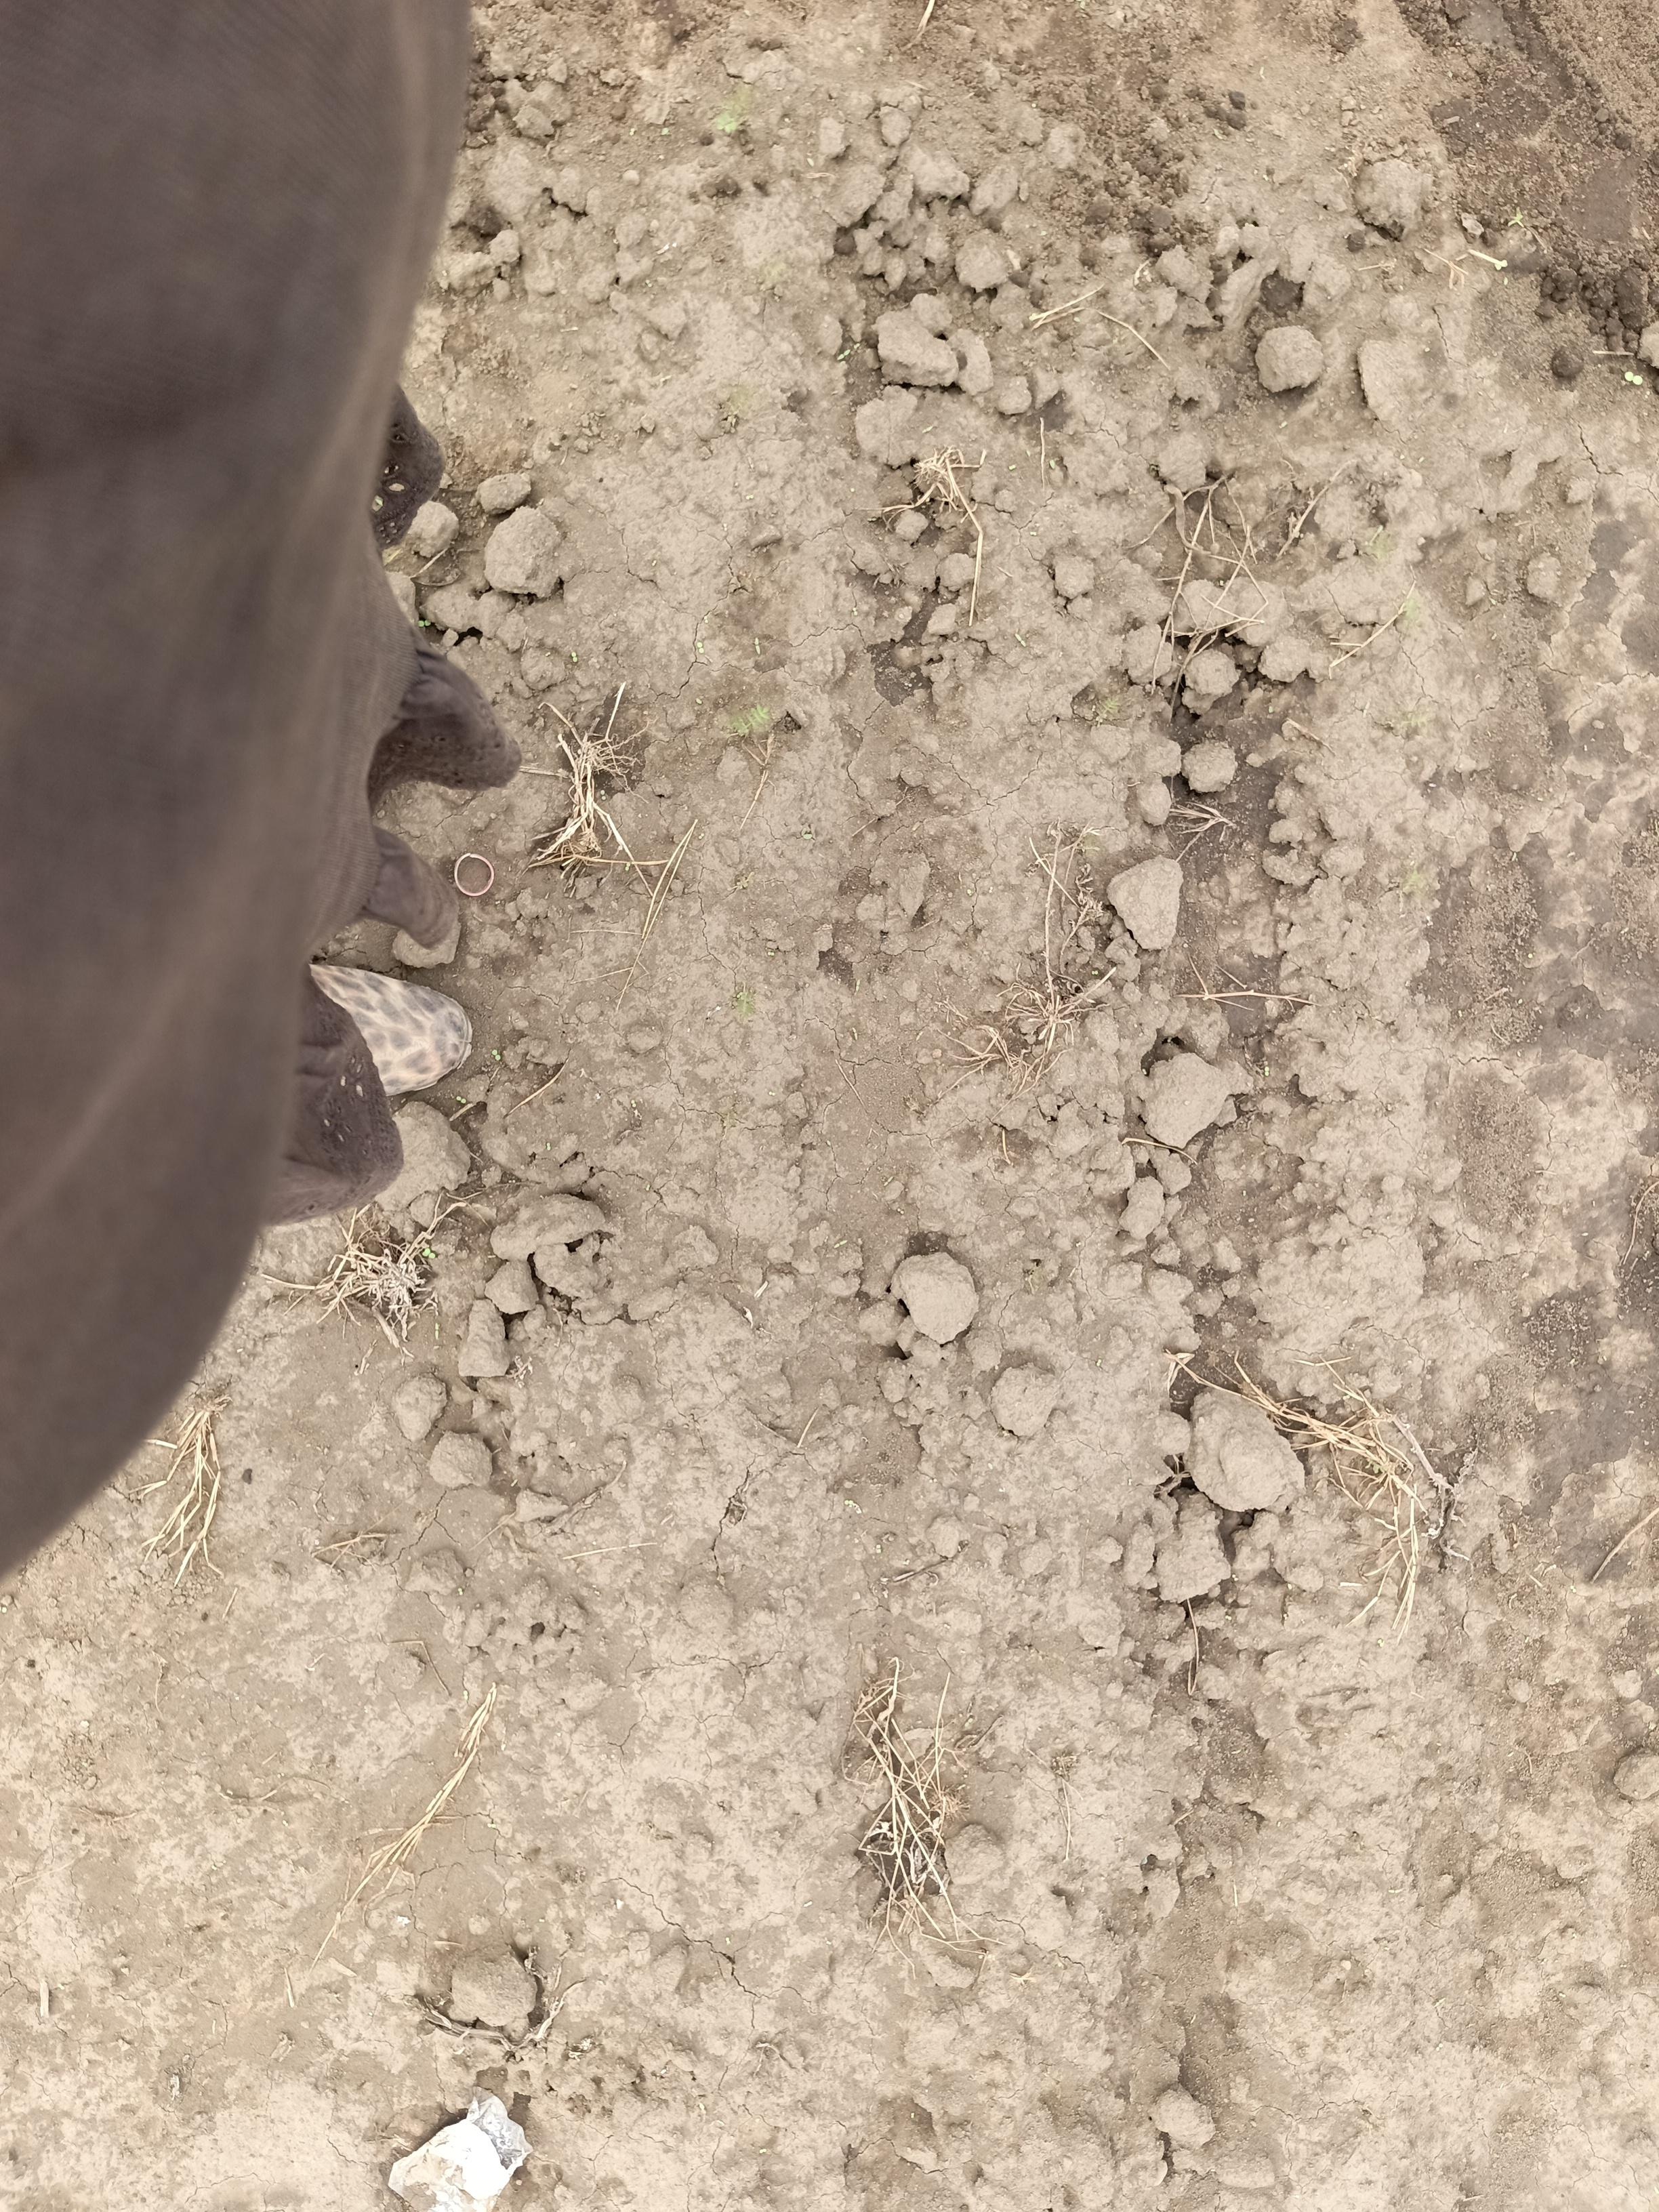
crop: chickpea
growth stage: emergence
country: Tanzania
